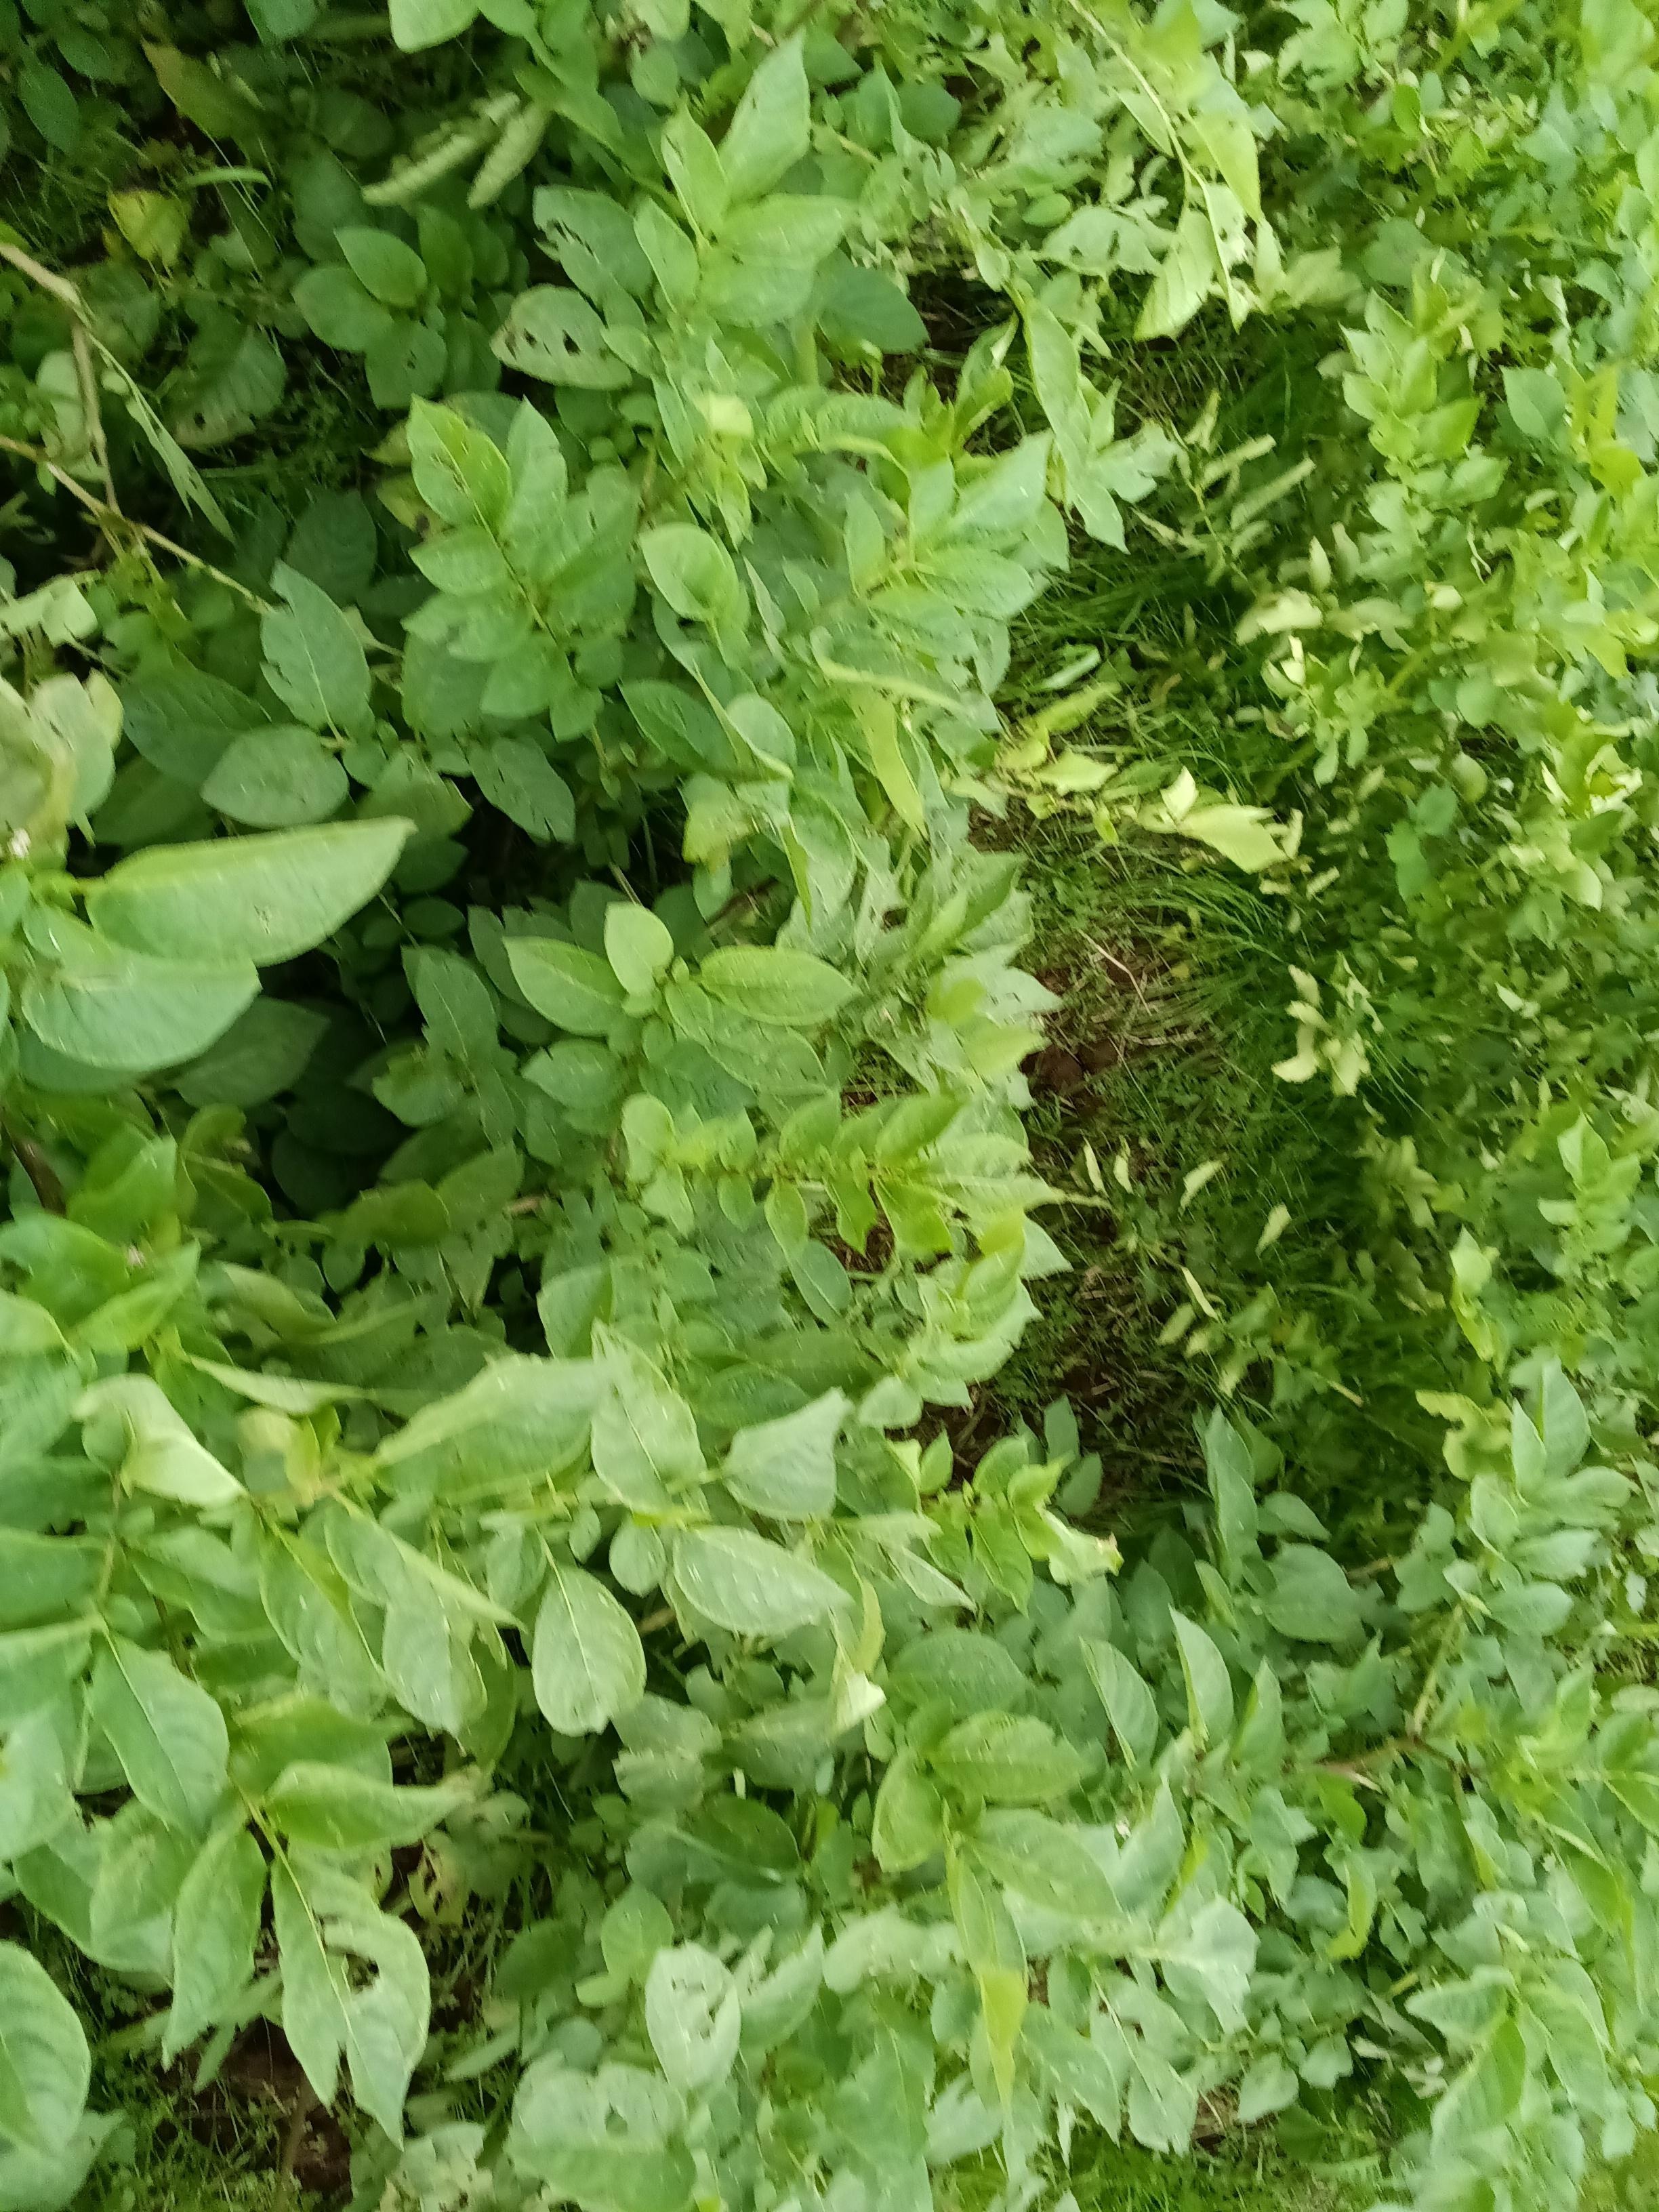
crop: potato
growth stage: vegetative
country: Kenya
